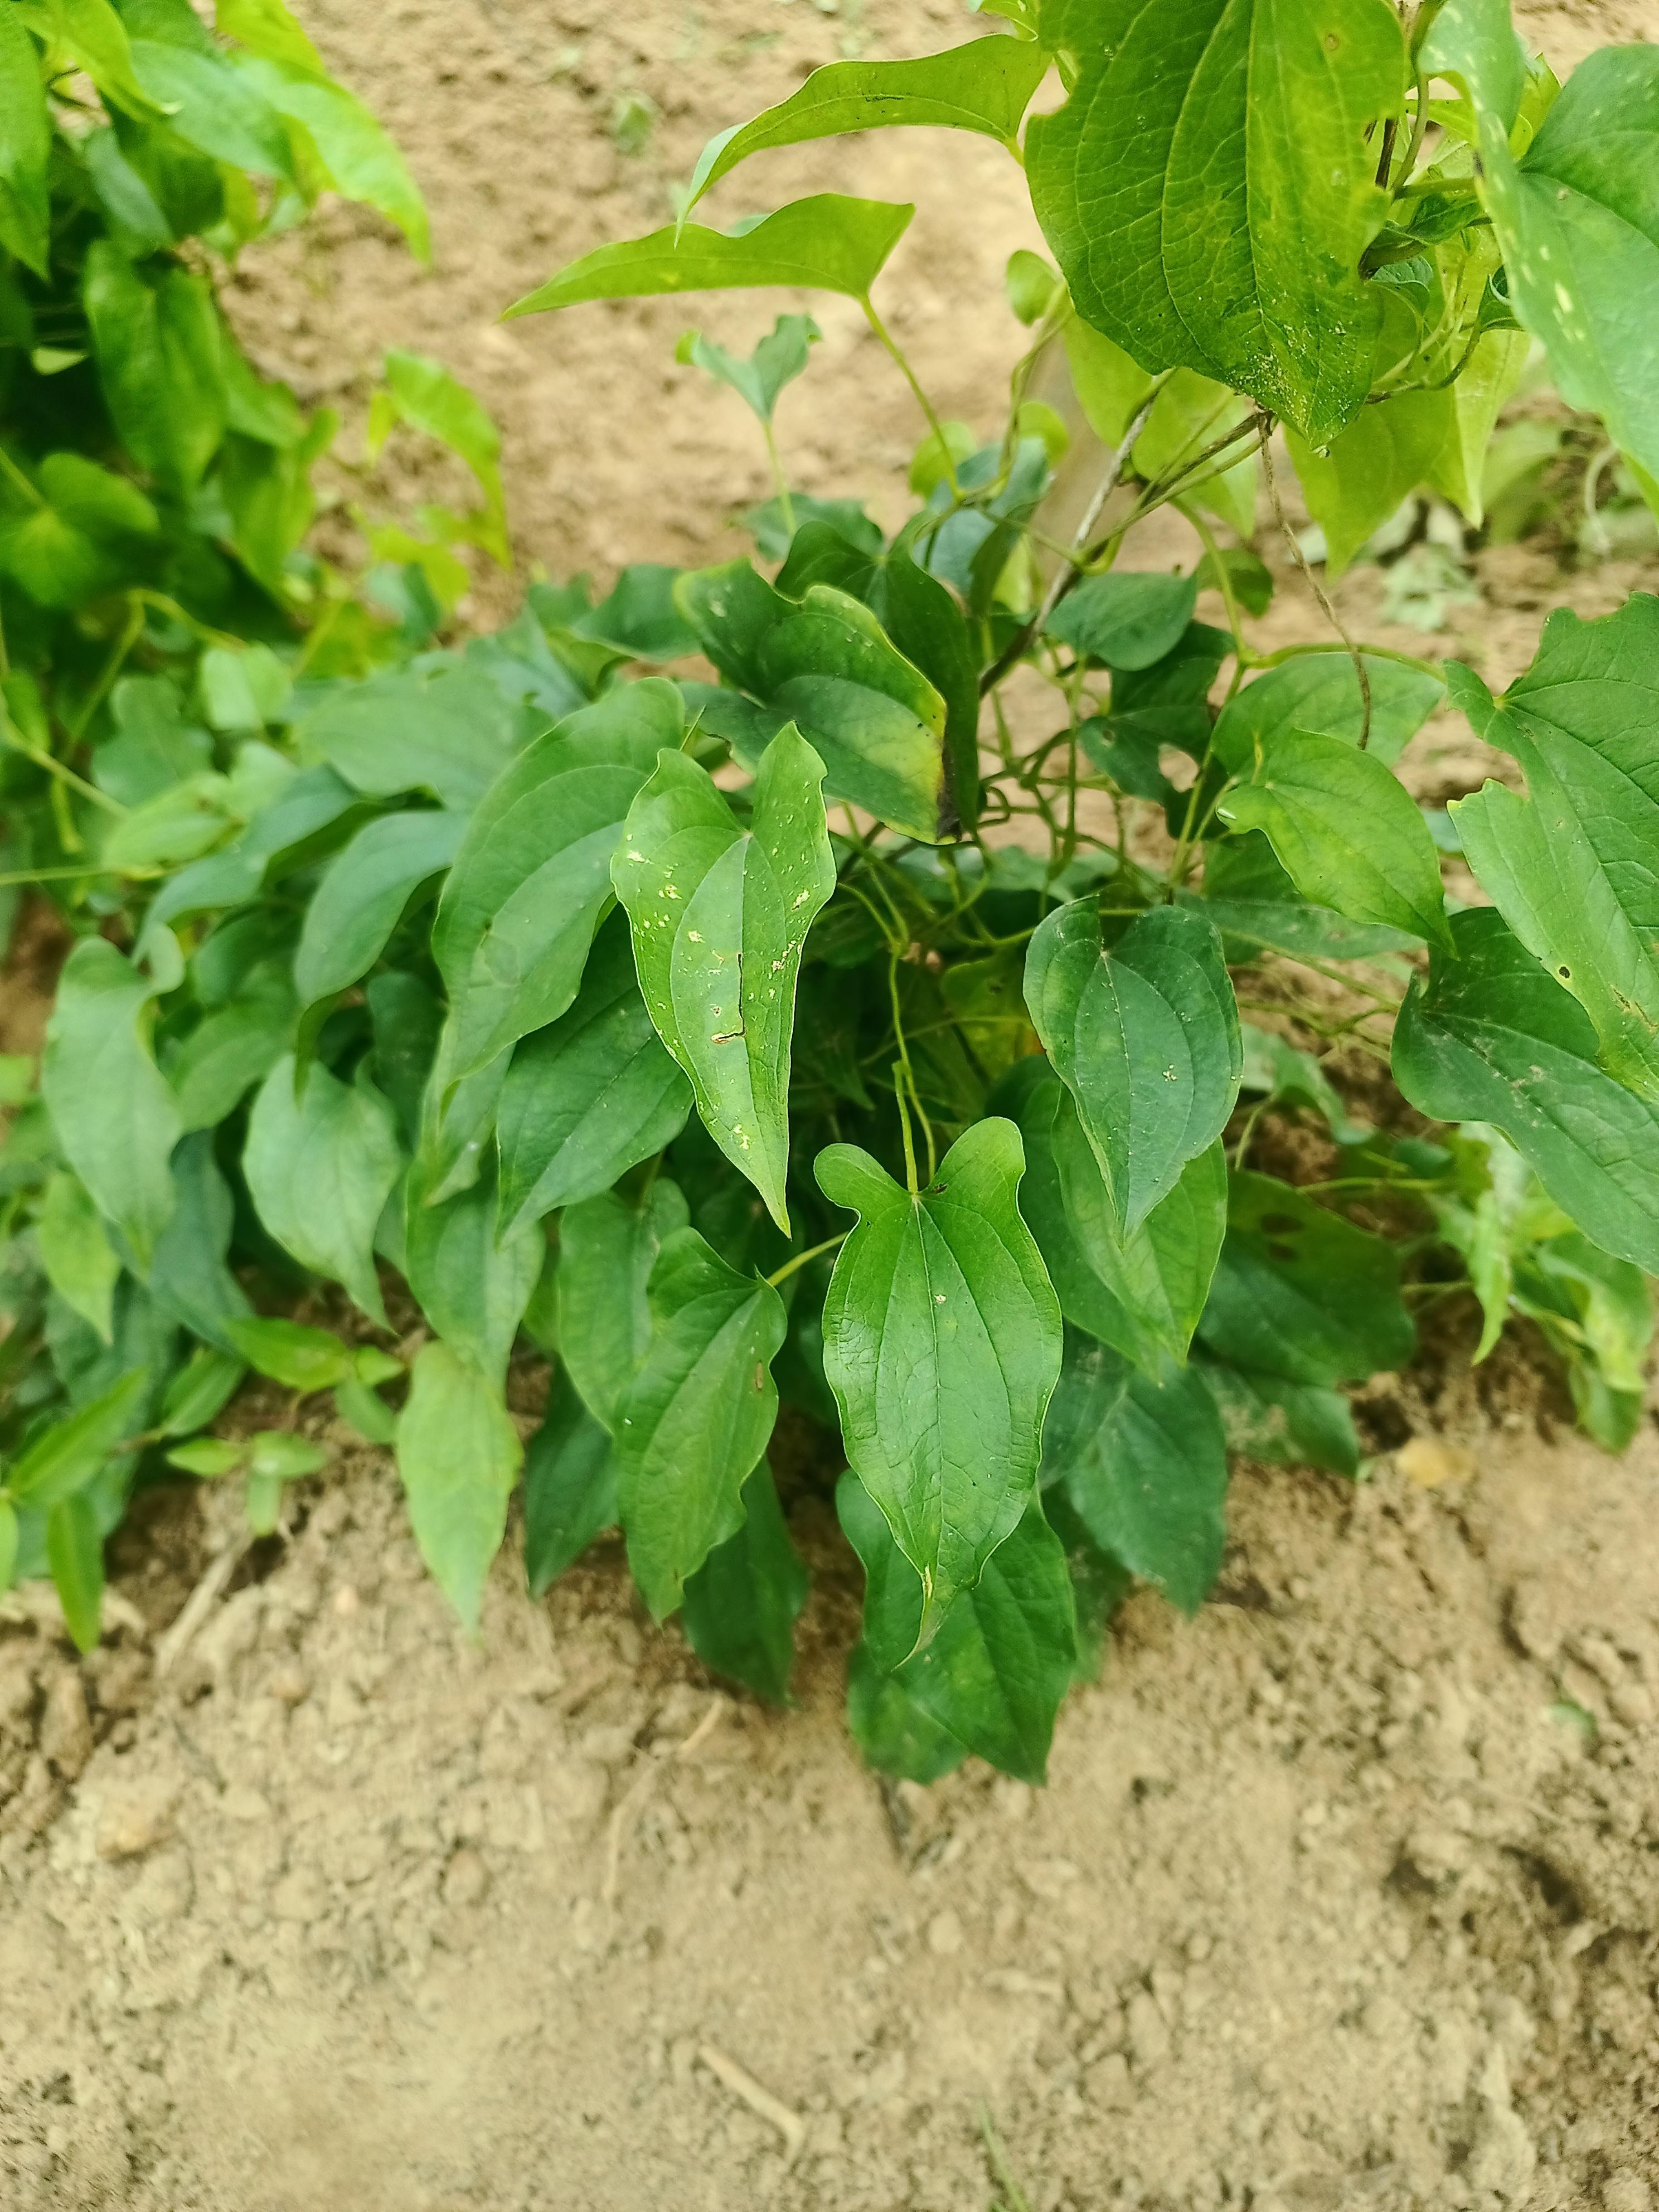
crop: yam
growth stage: vegetative
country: Nigeria
